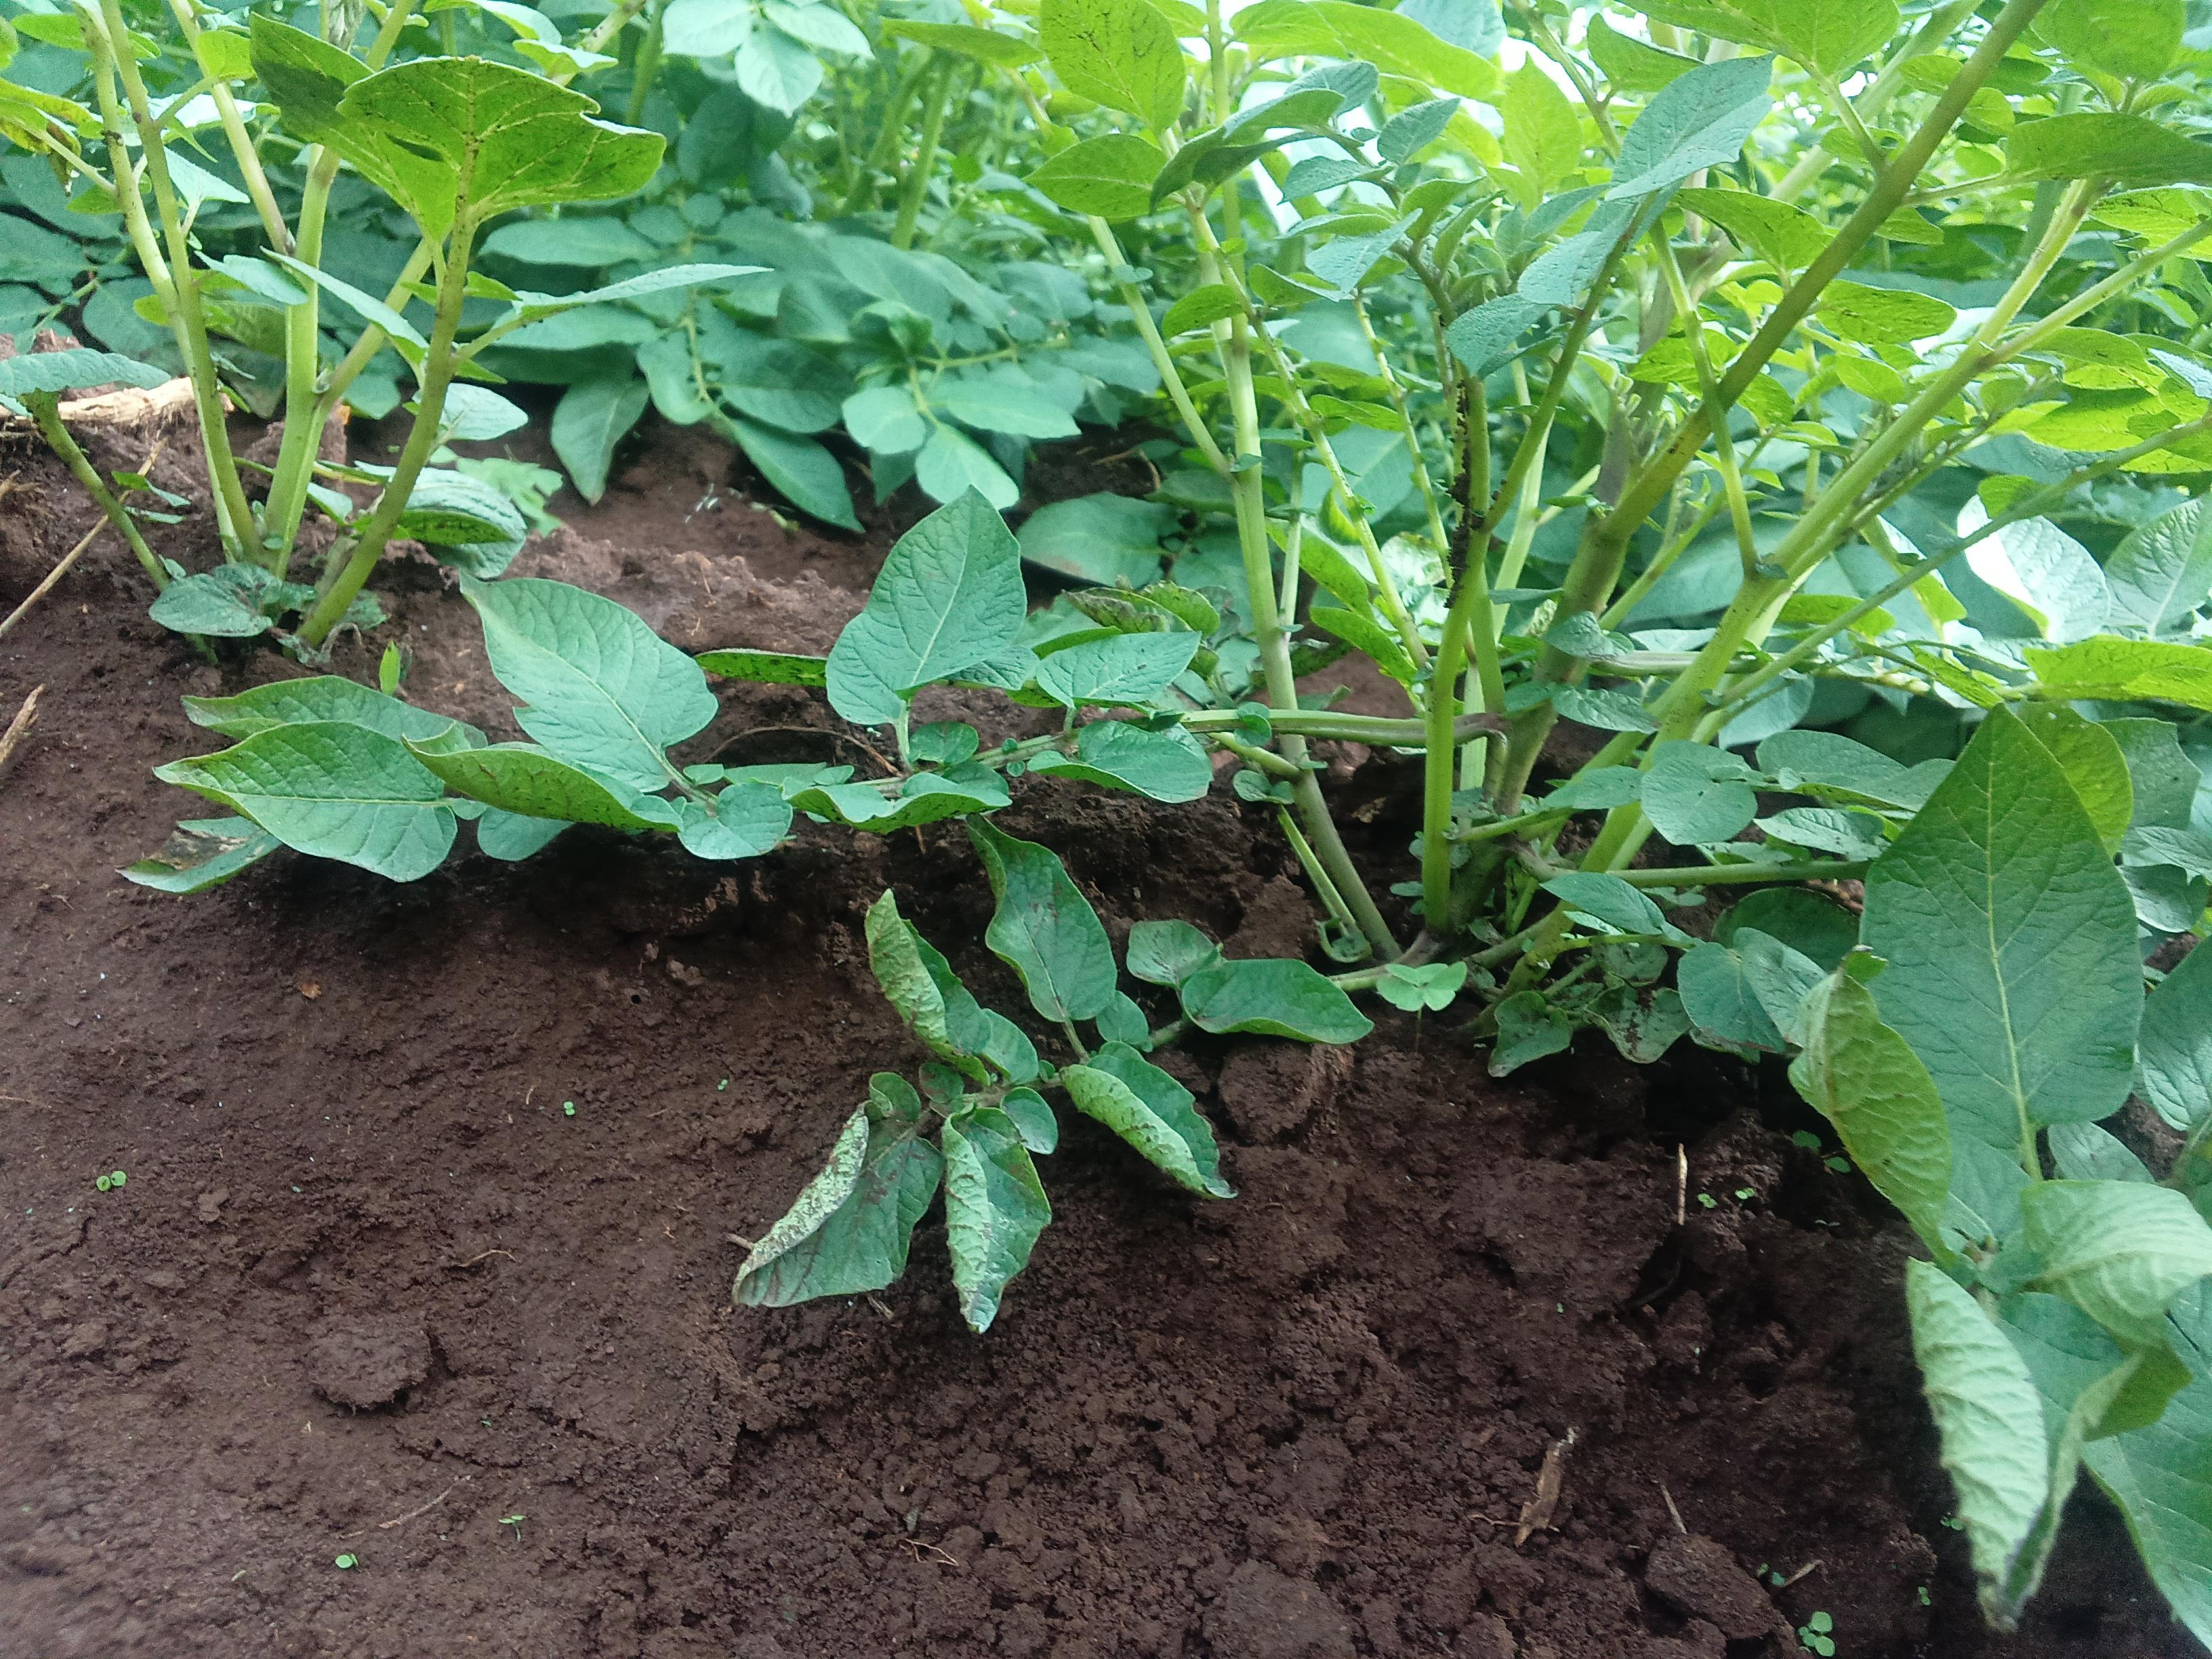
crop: potato
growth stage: flowering
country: Kenya
